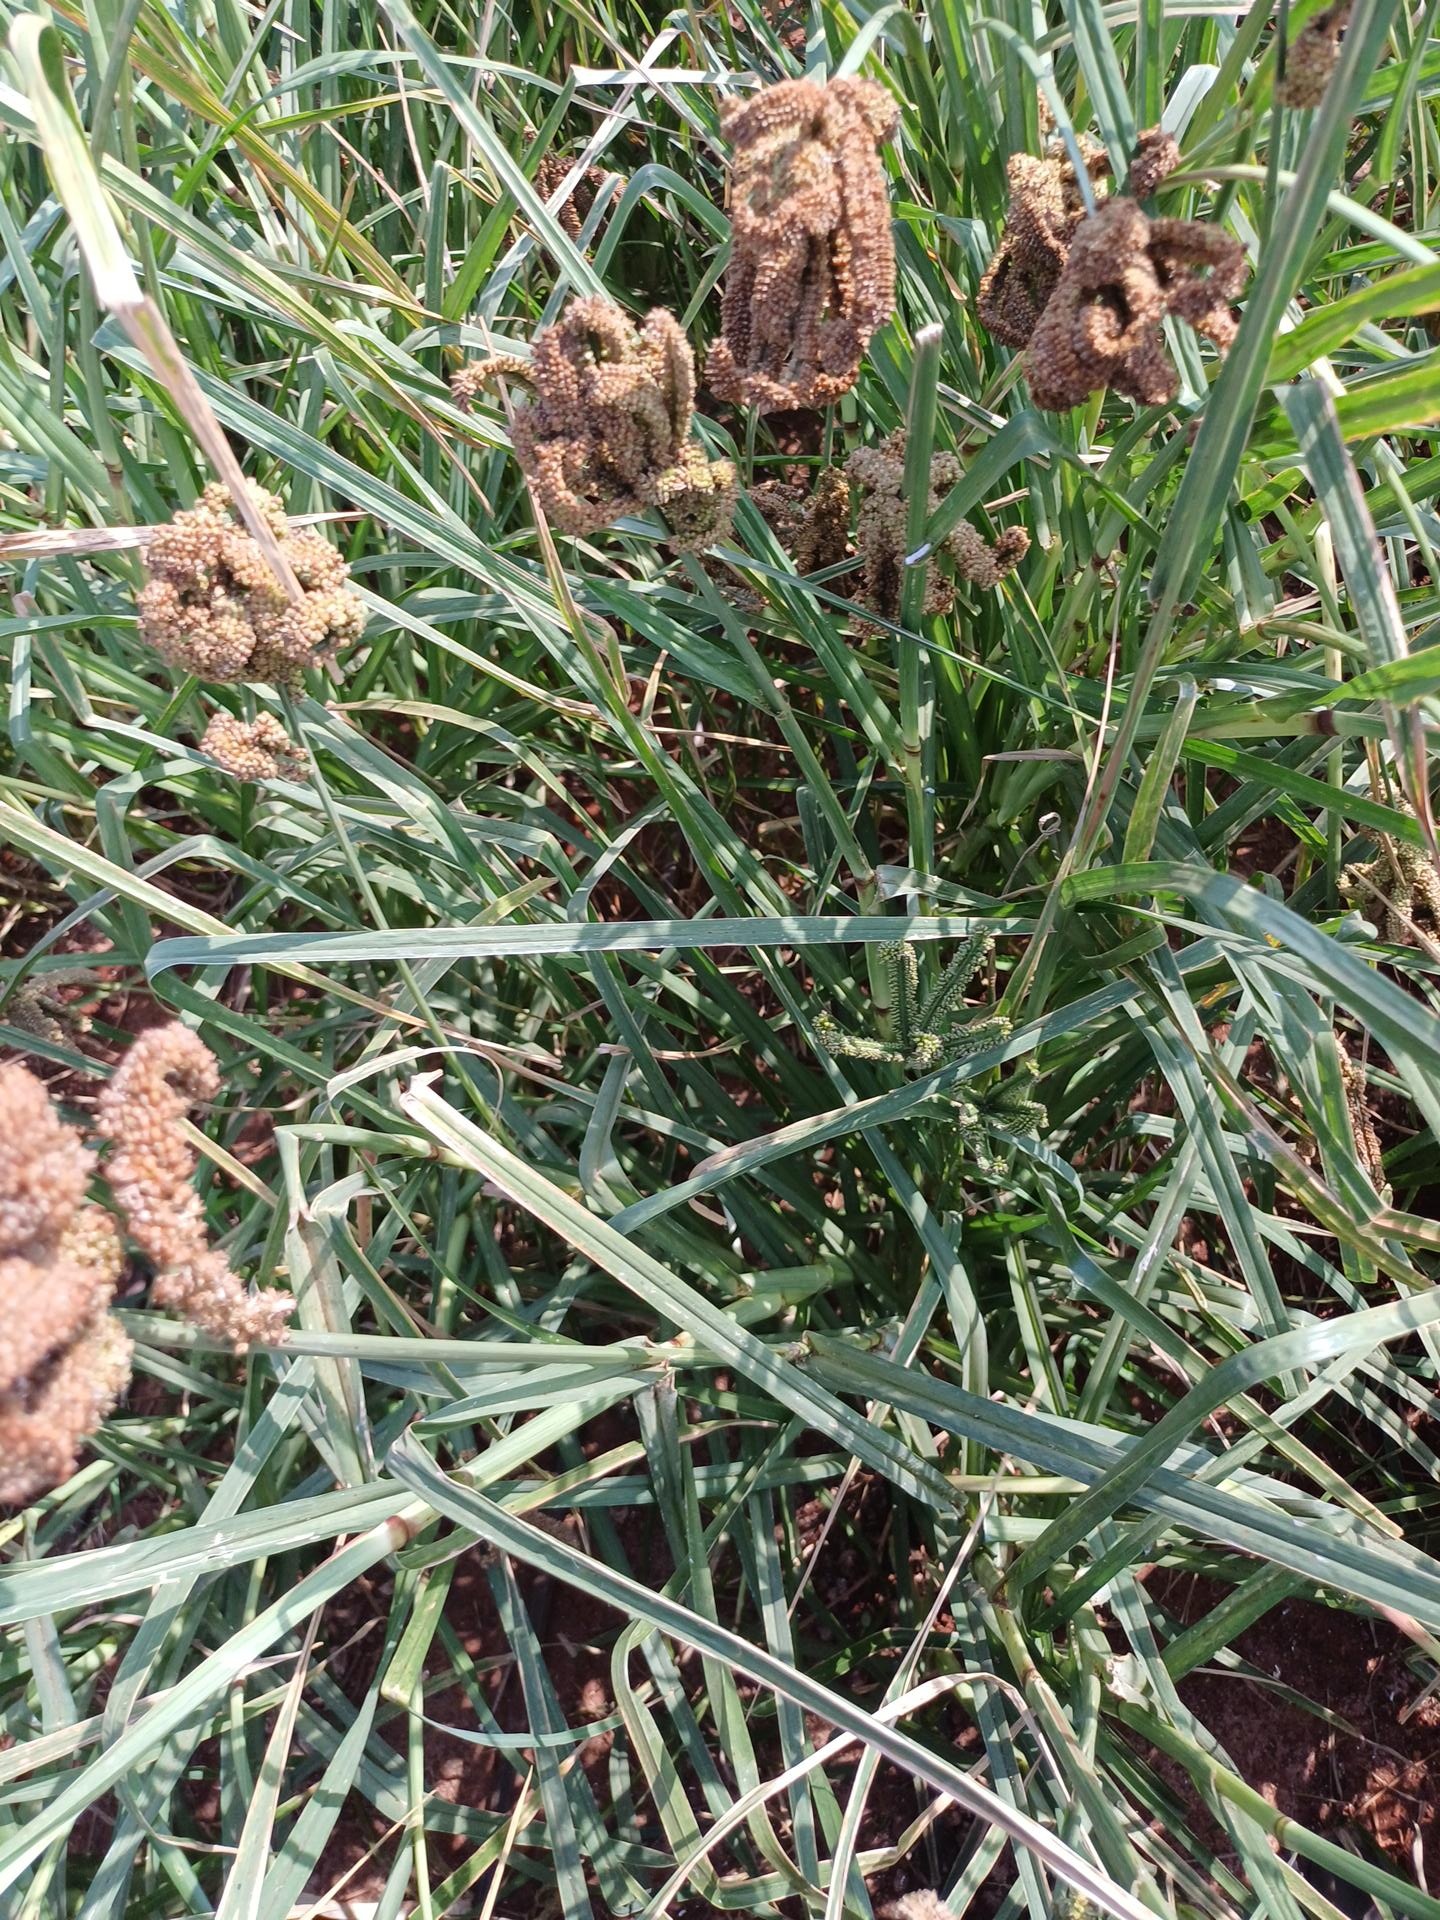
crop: finger millet
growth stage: maturity
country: Kenya
